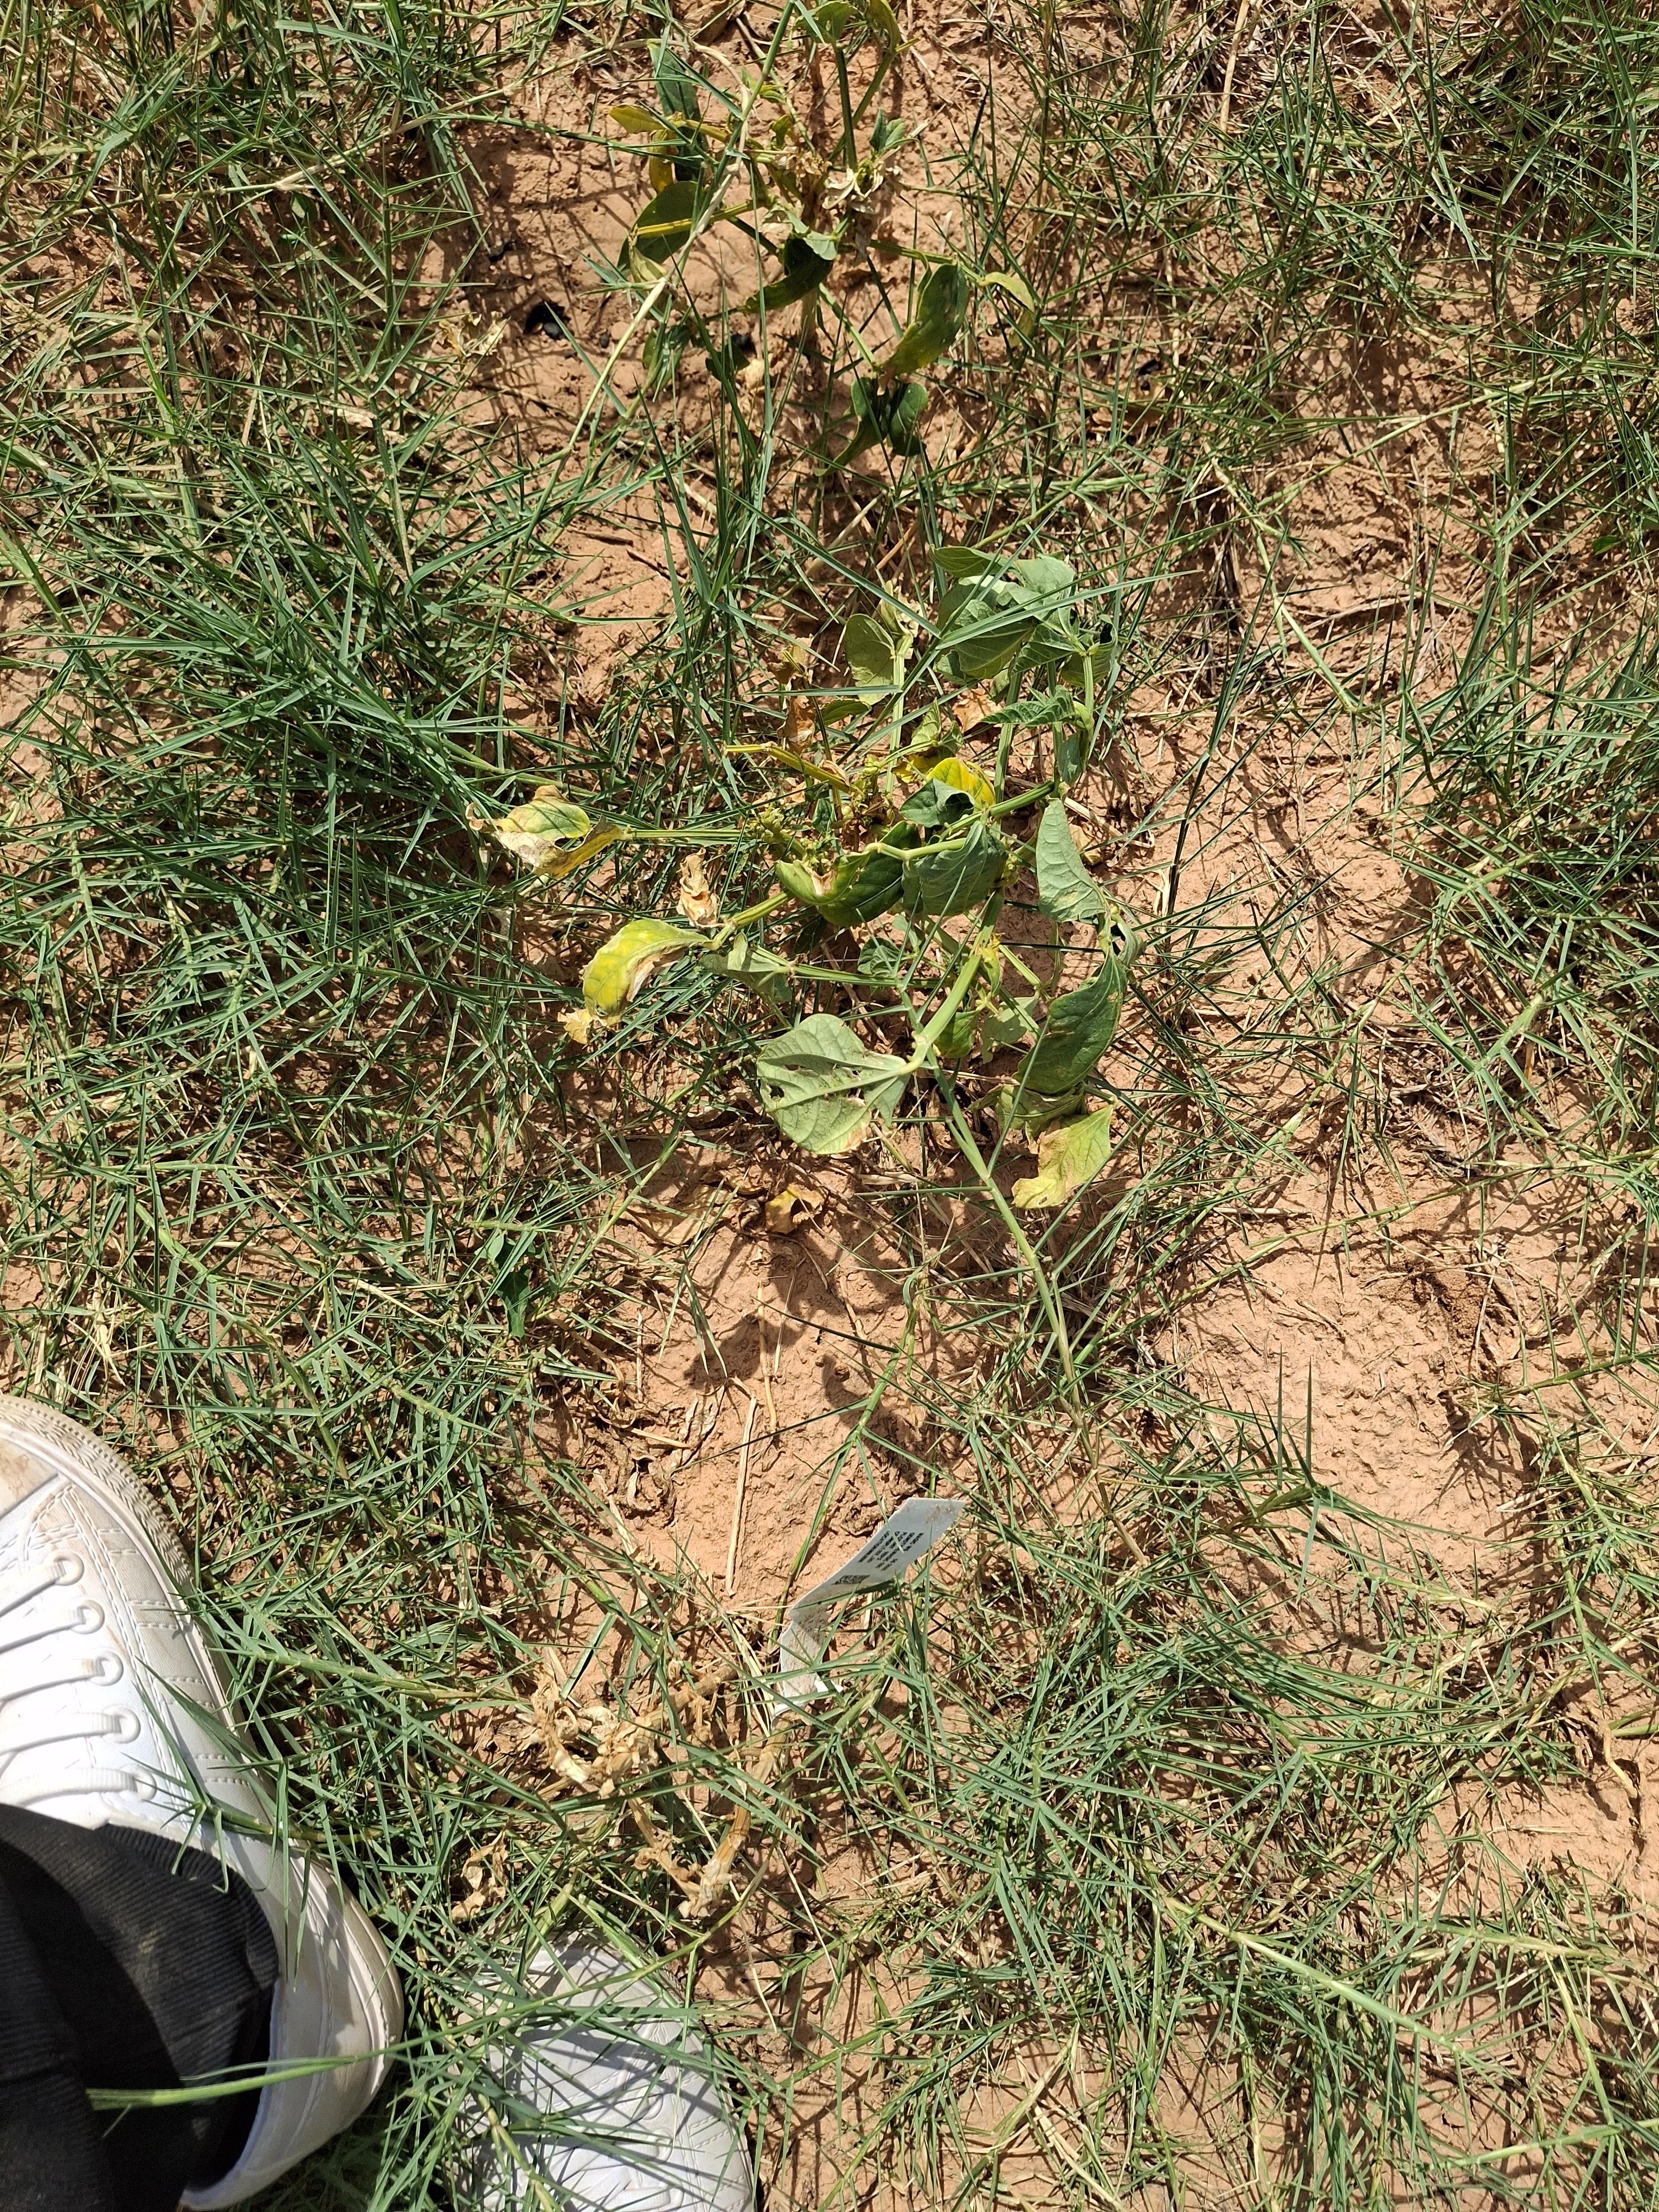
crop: cowpea
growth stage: harvest maturity
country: Nigeria
